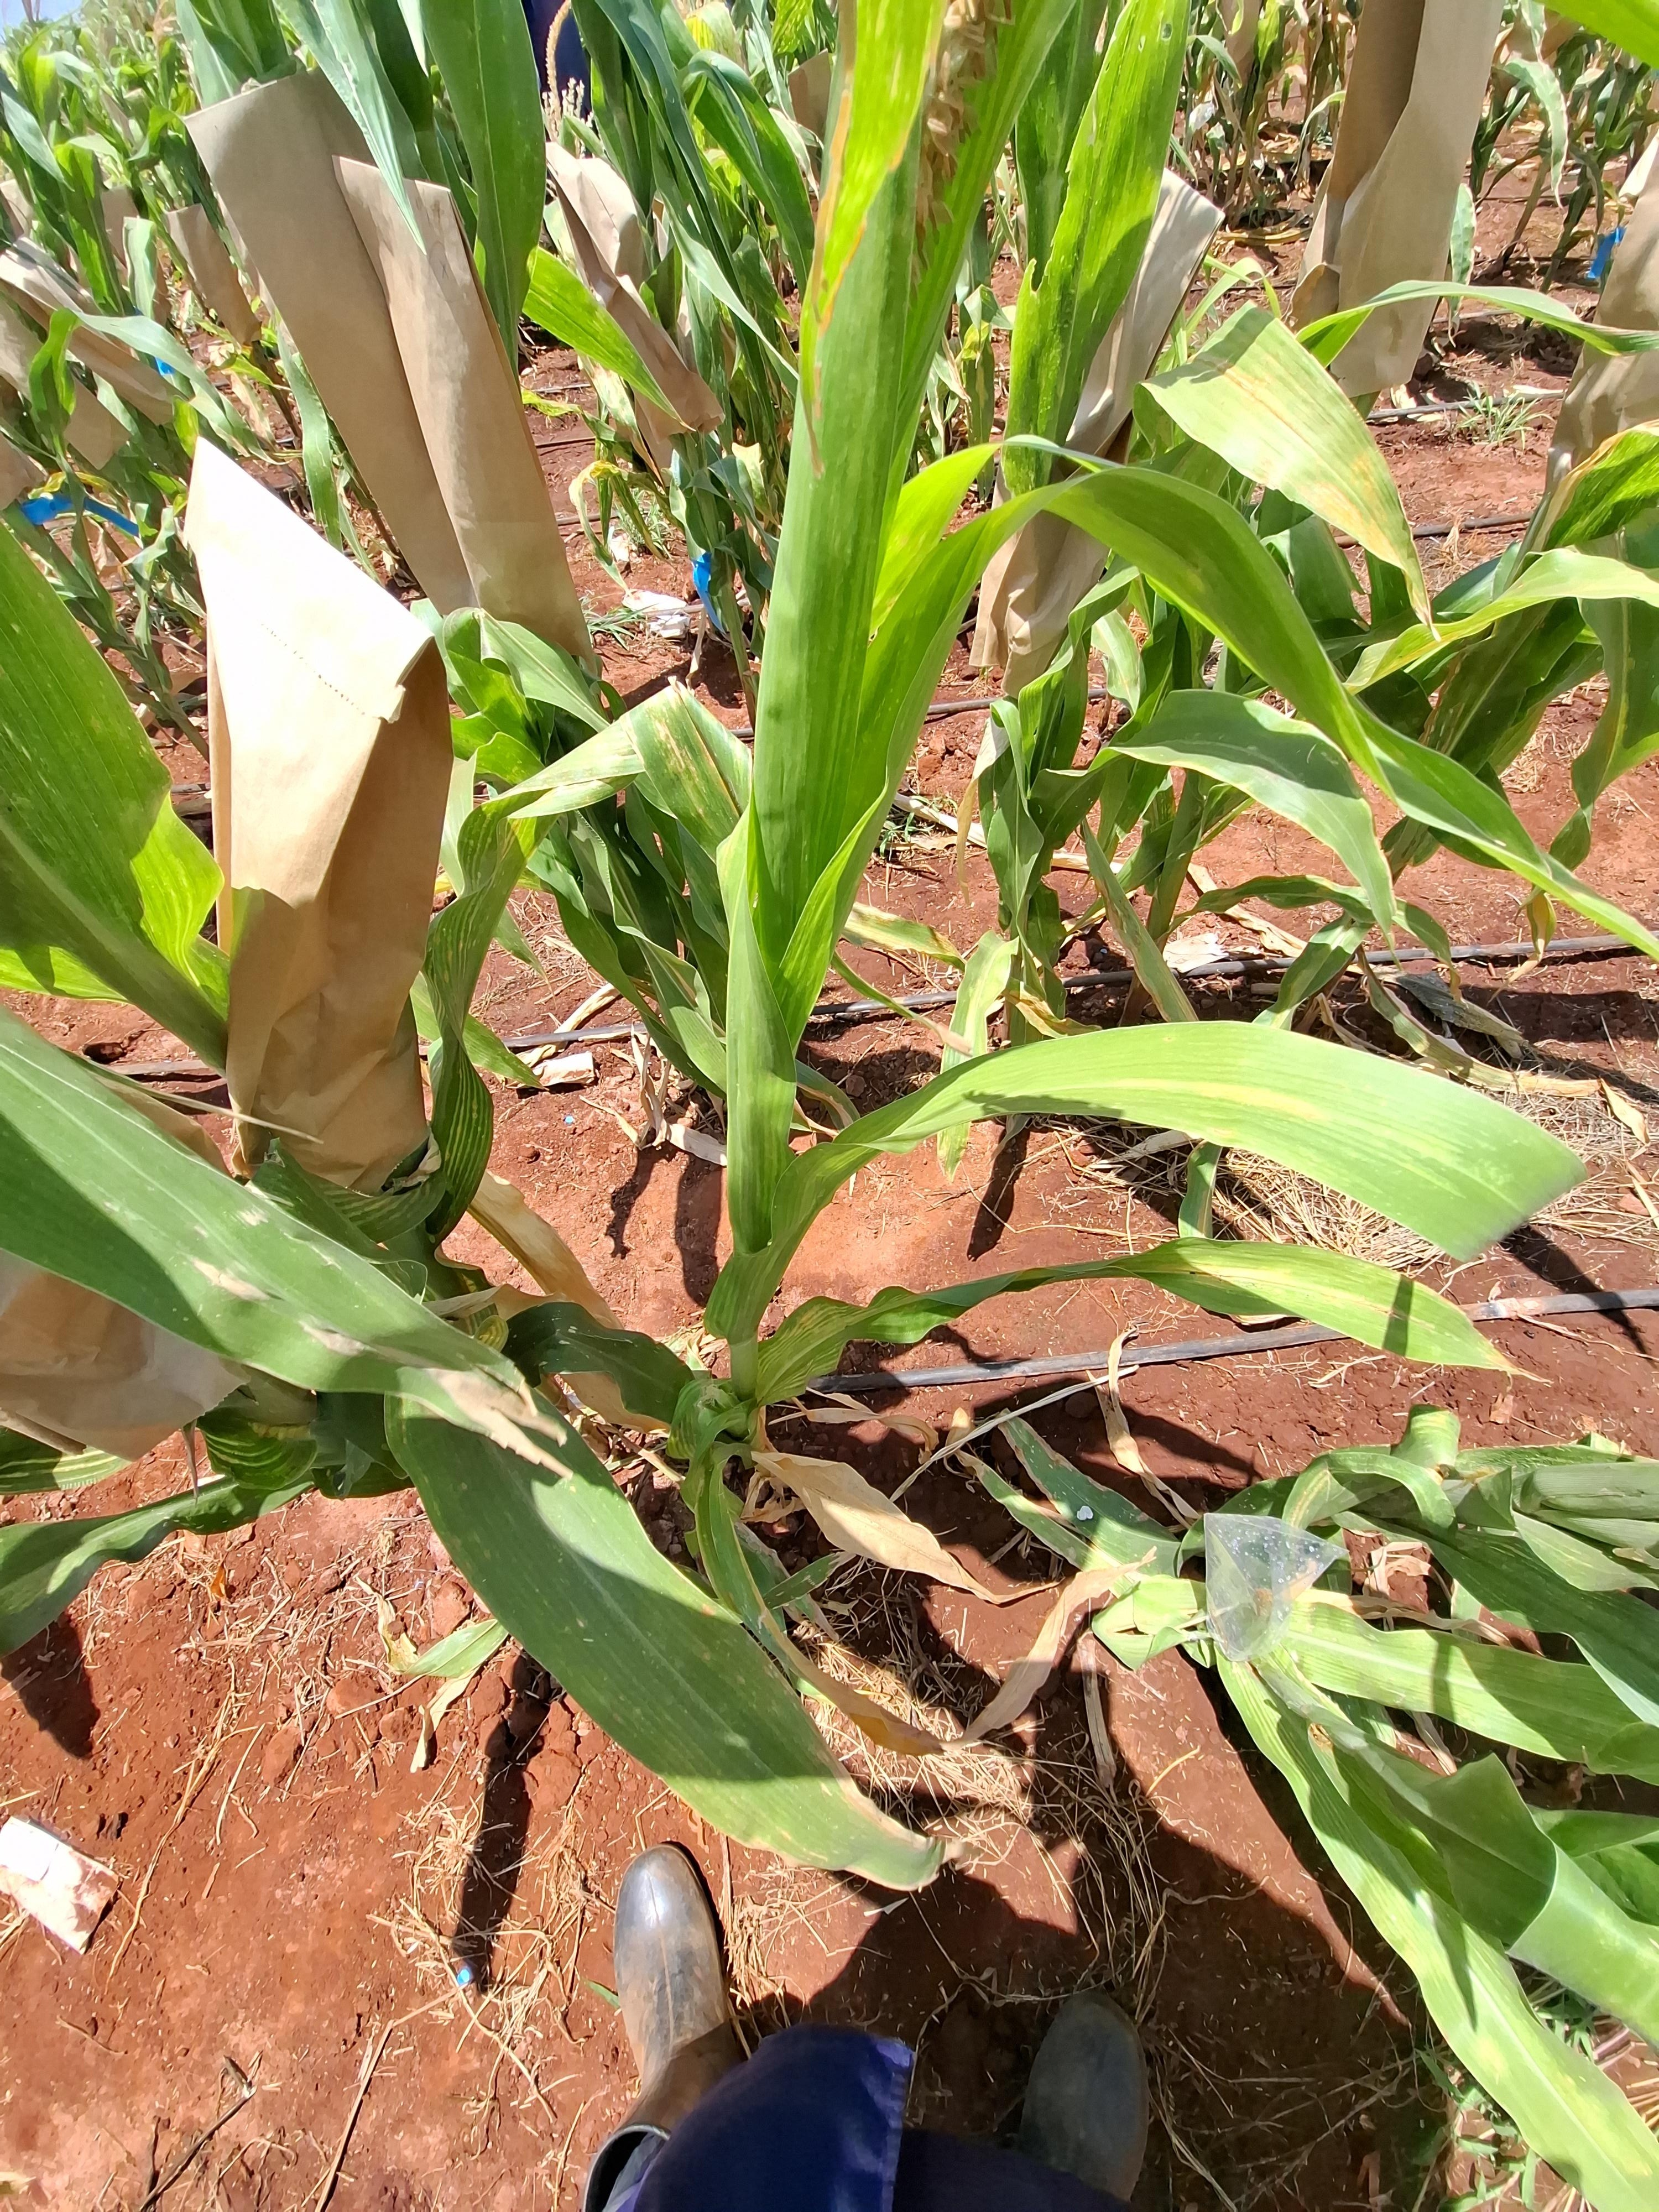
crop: maize
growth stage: flowering
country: Kenya
